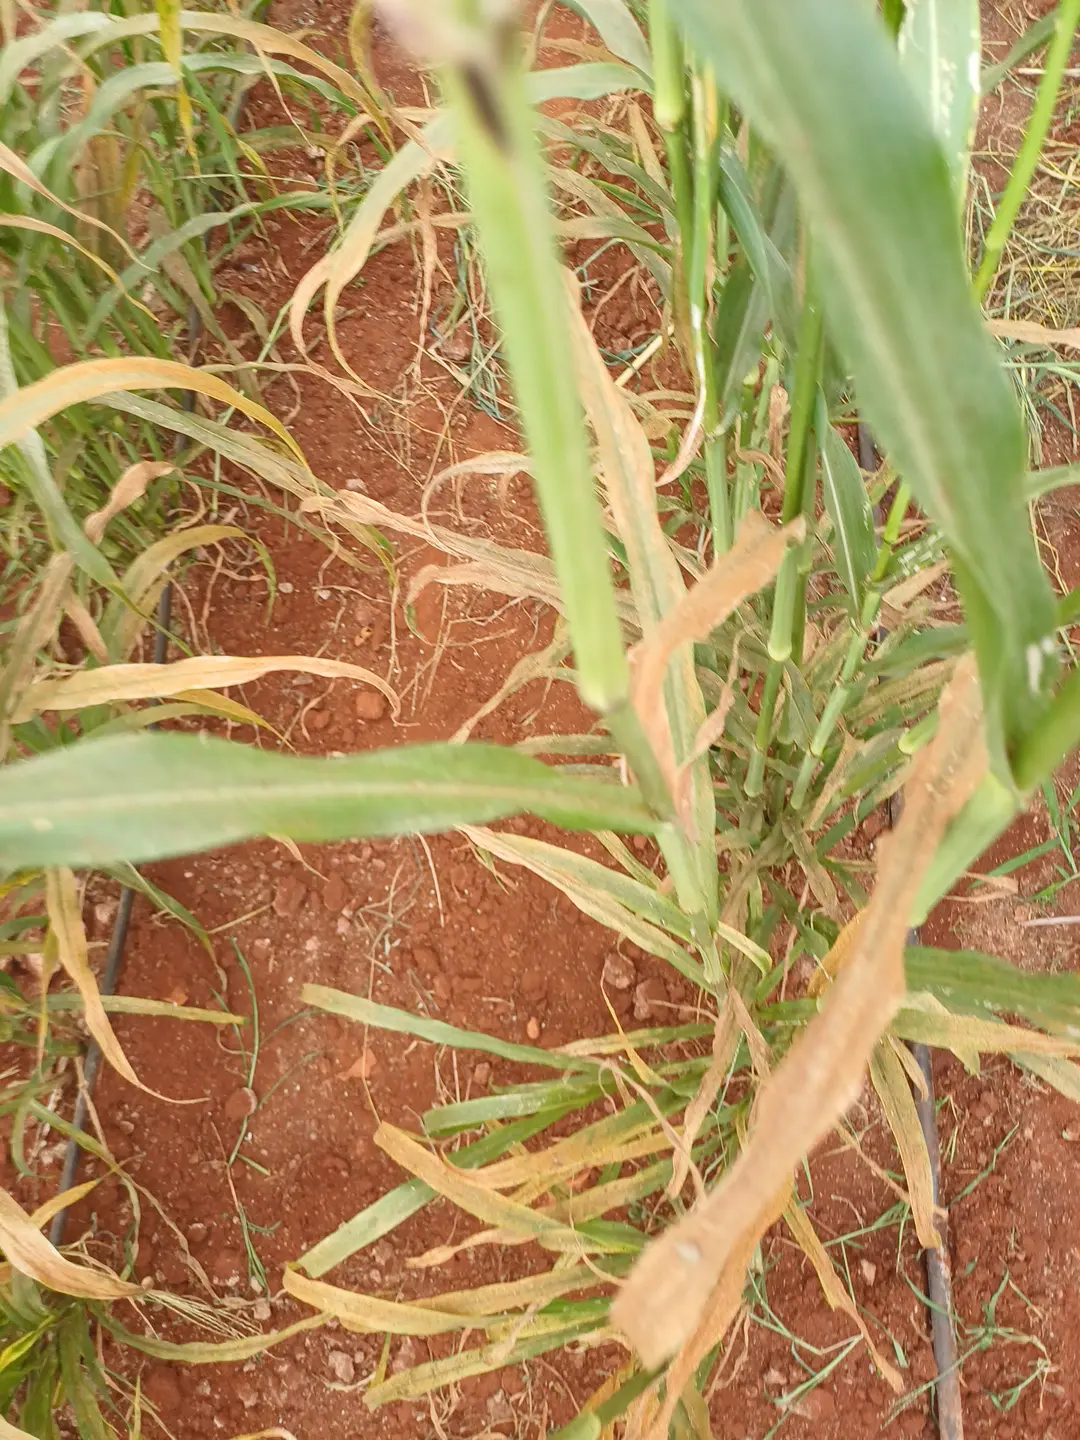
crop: pearl millet
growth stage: filling grain
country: Kenya
